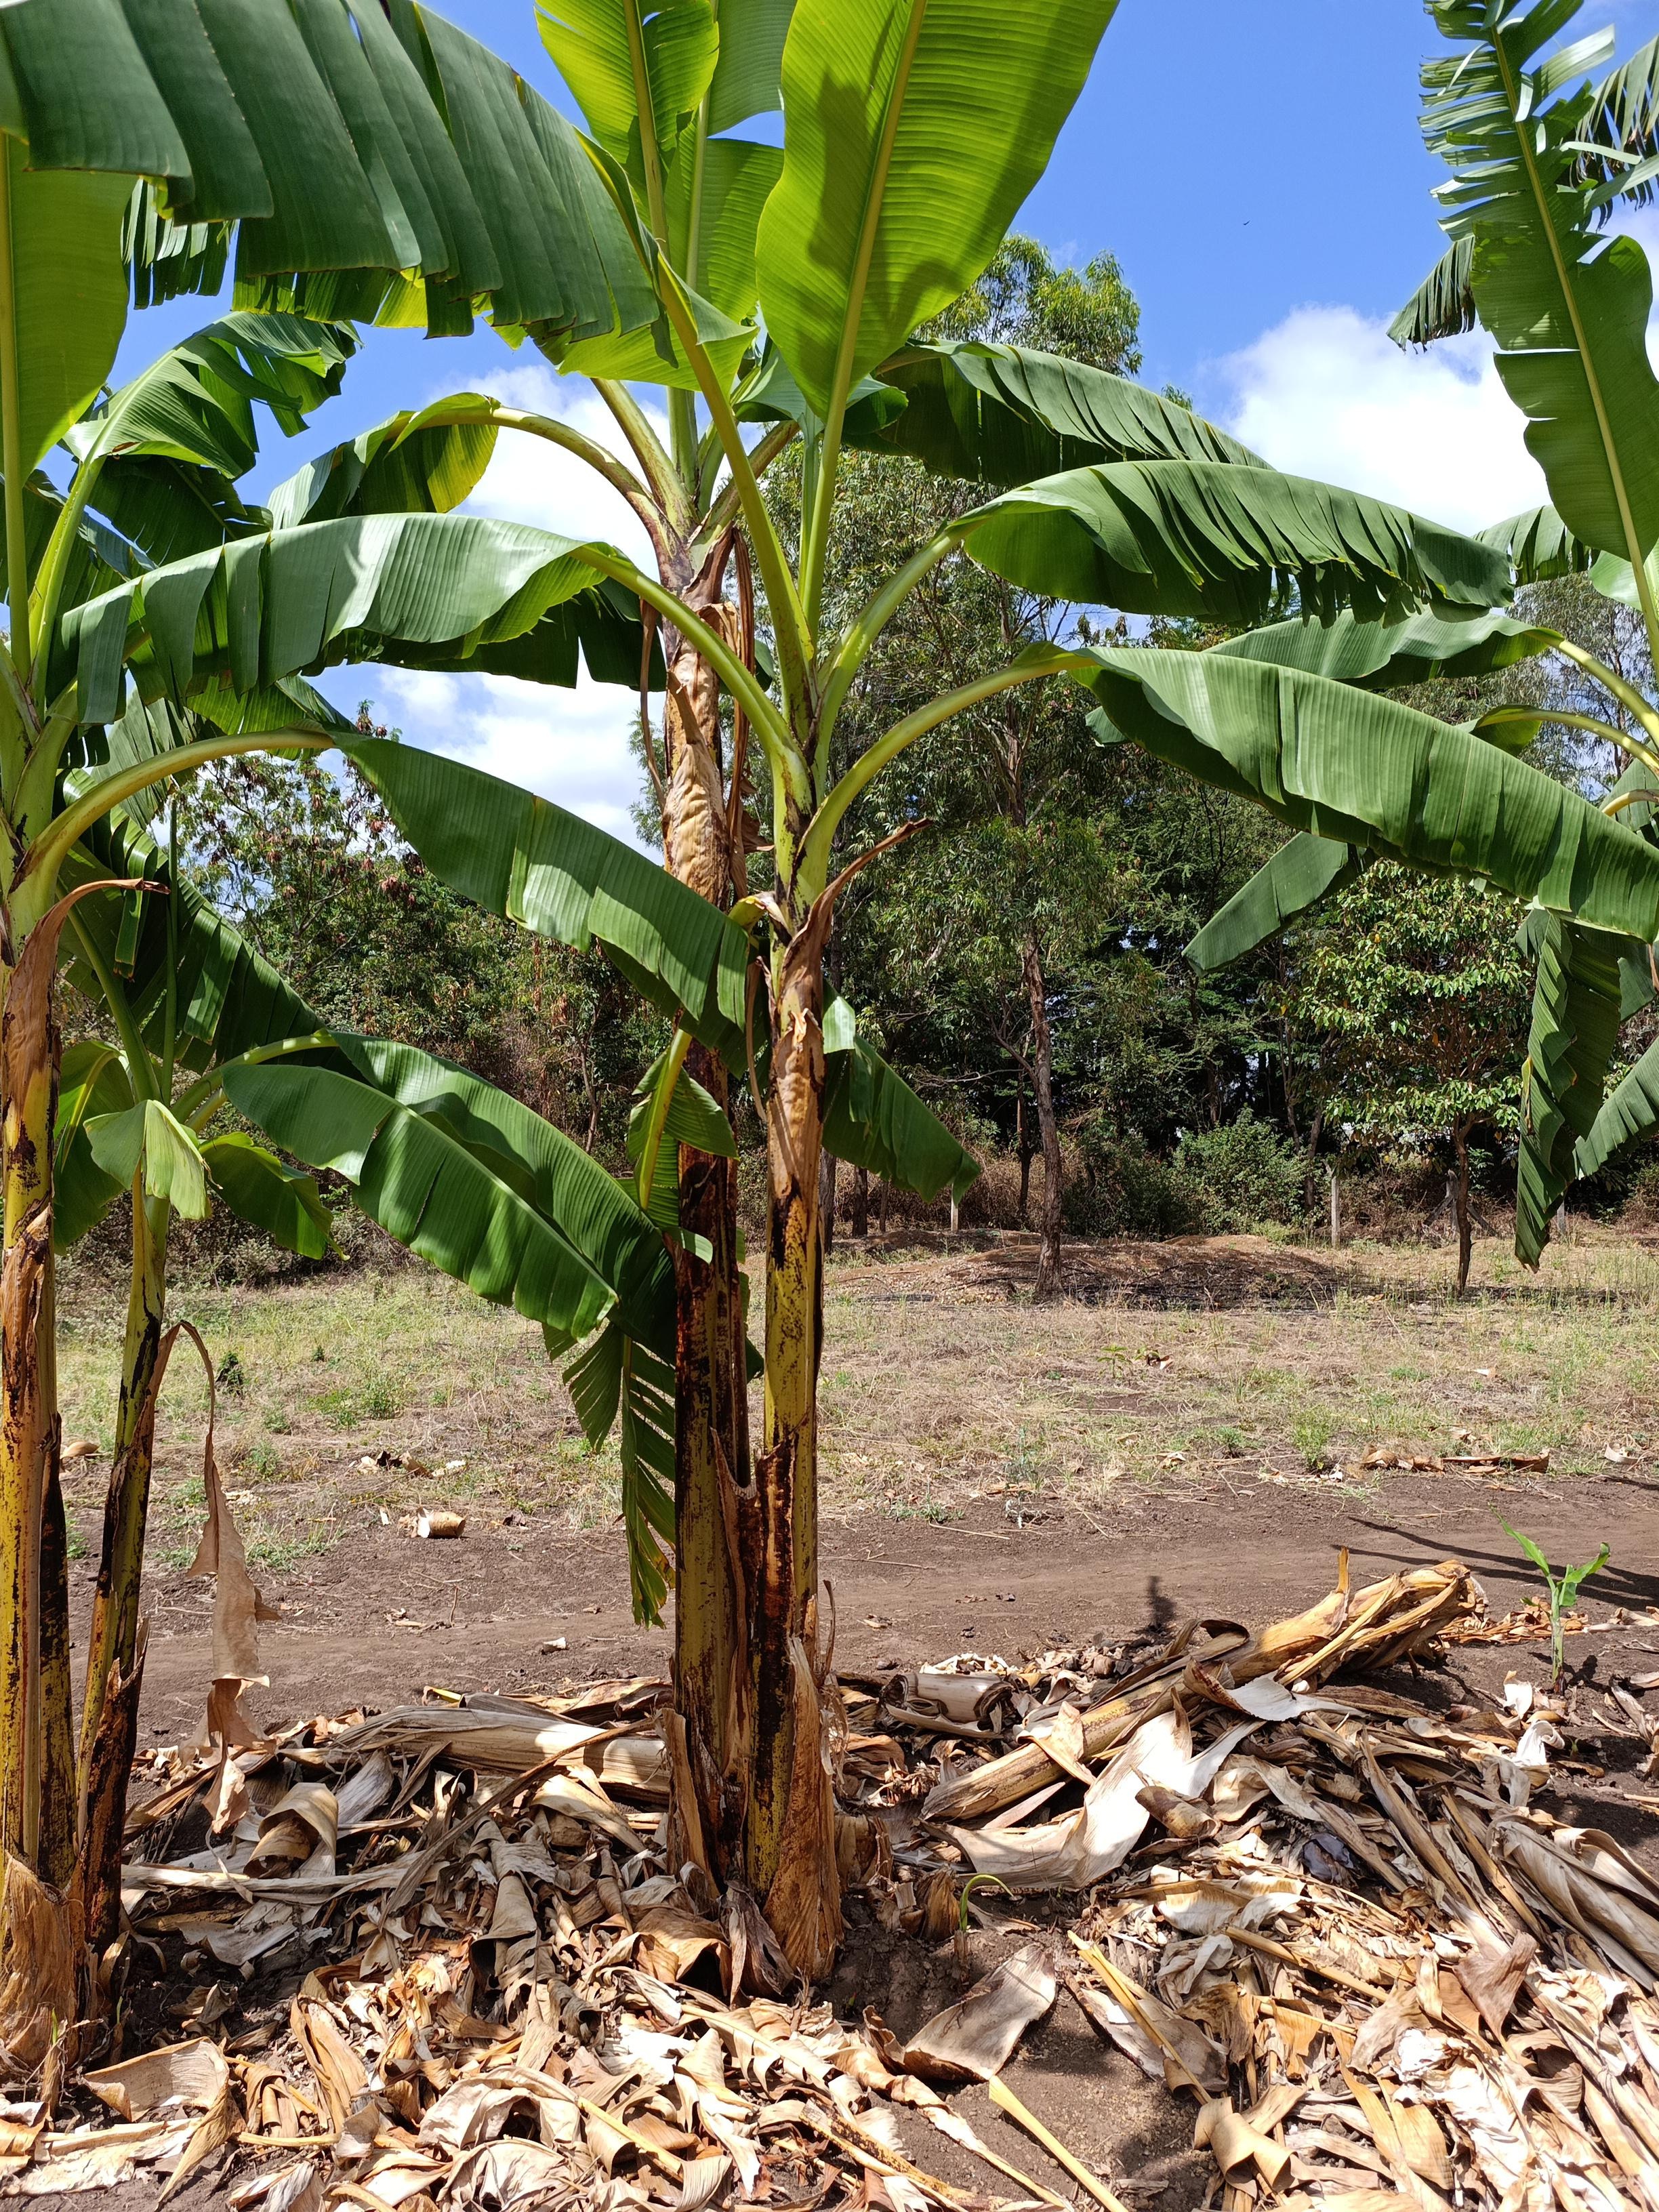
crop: banana
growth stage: vegetative
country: Tanzania
